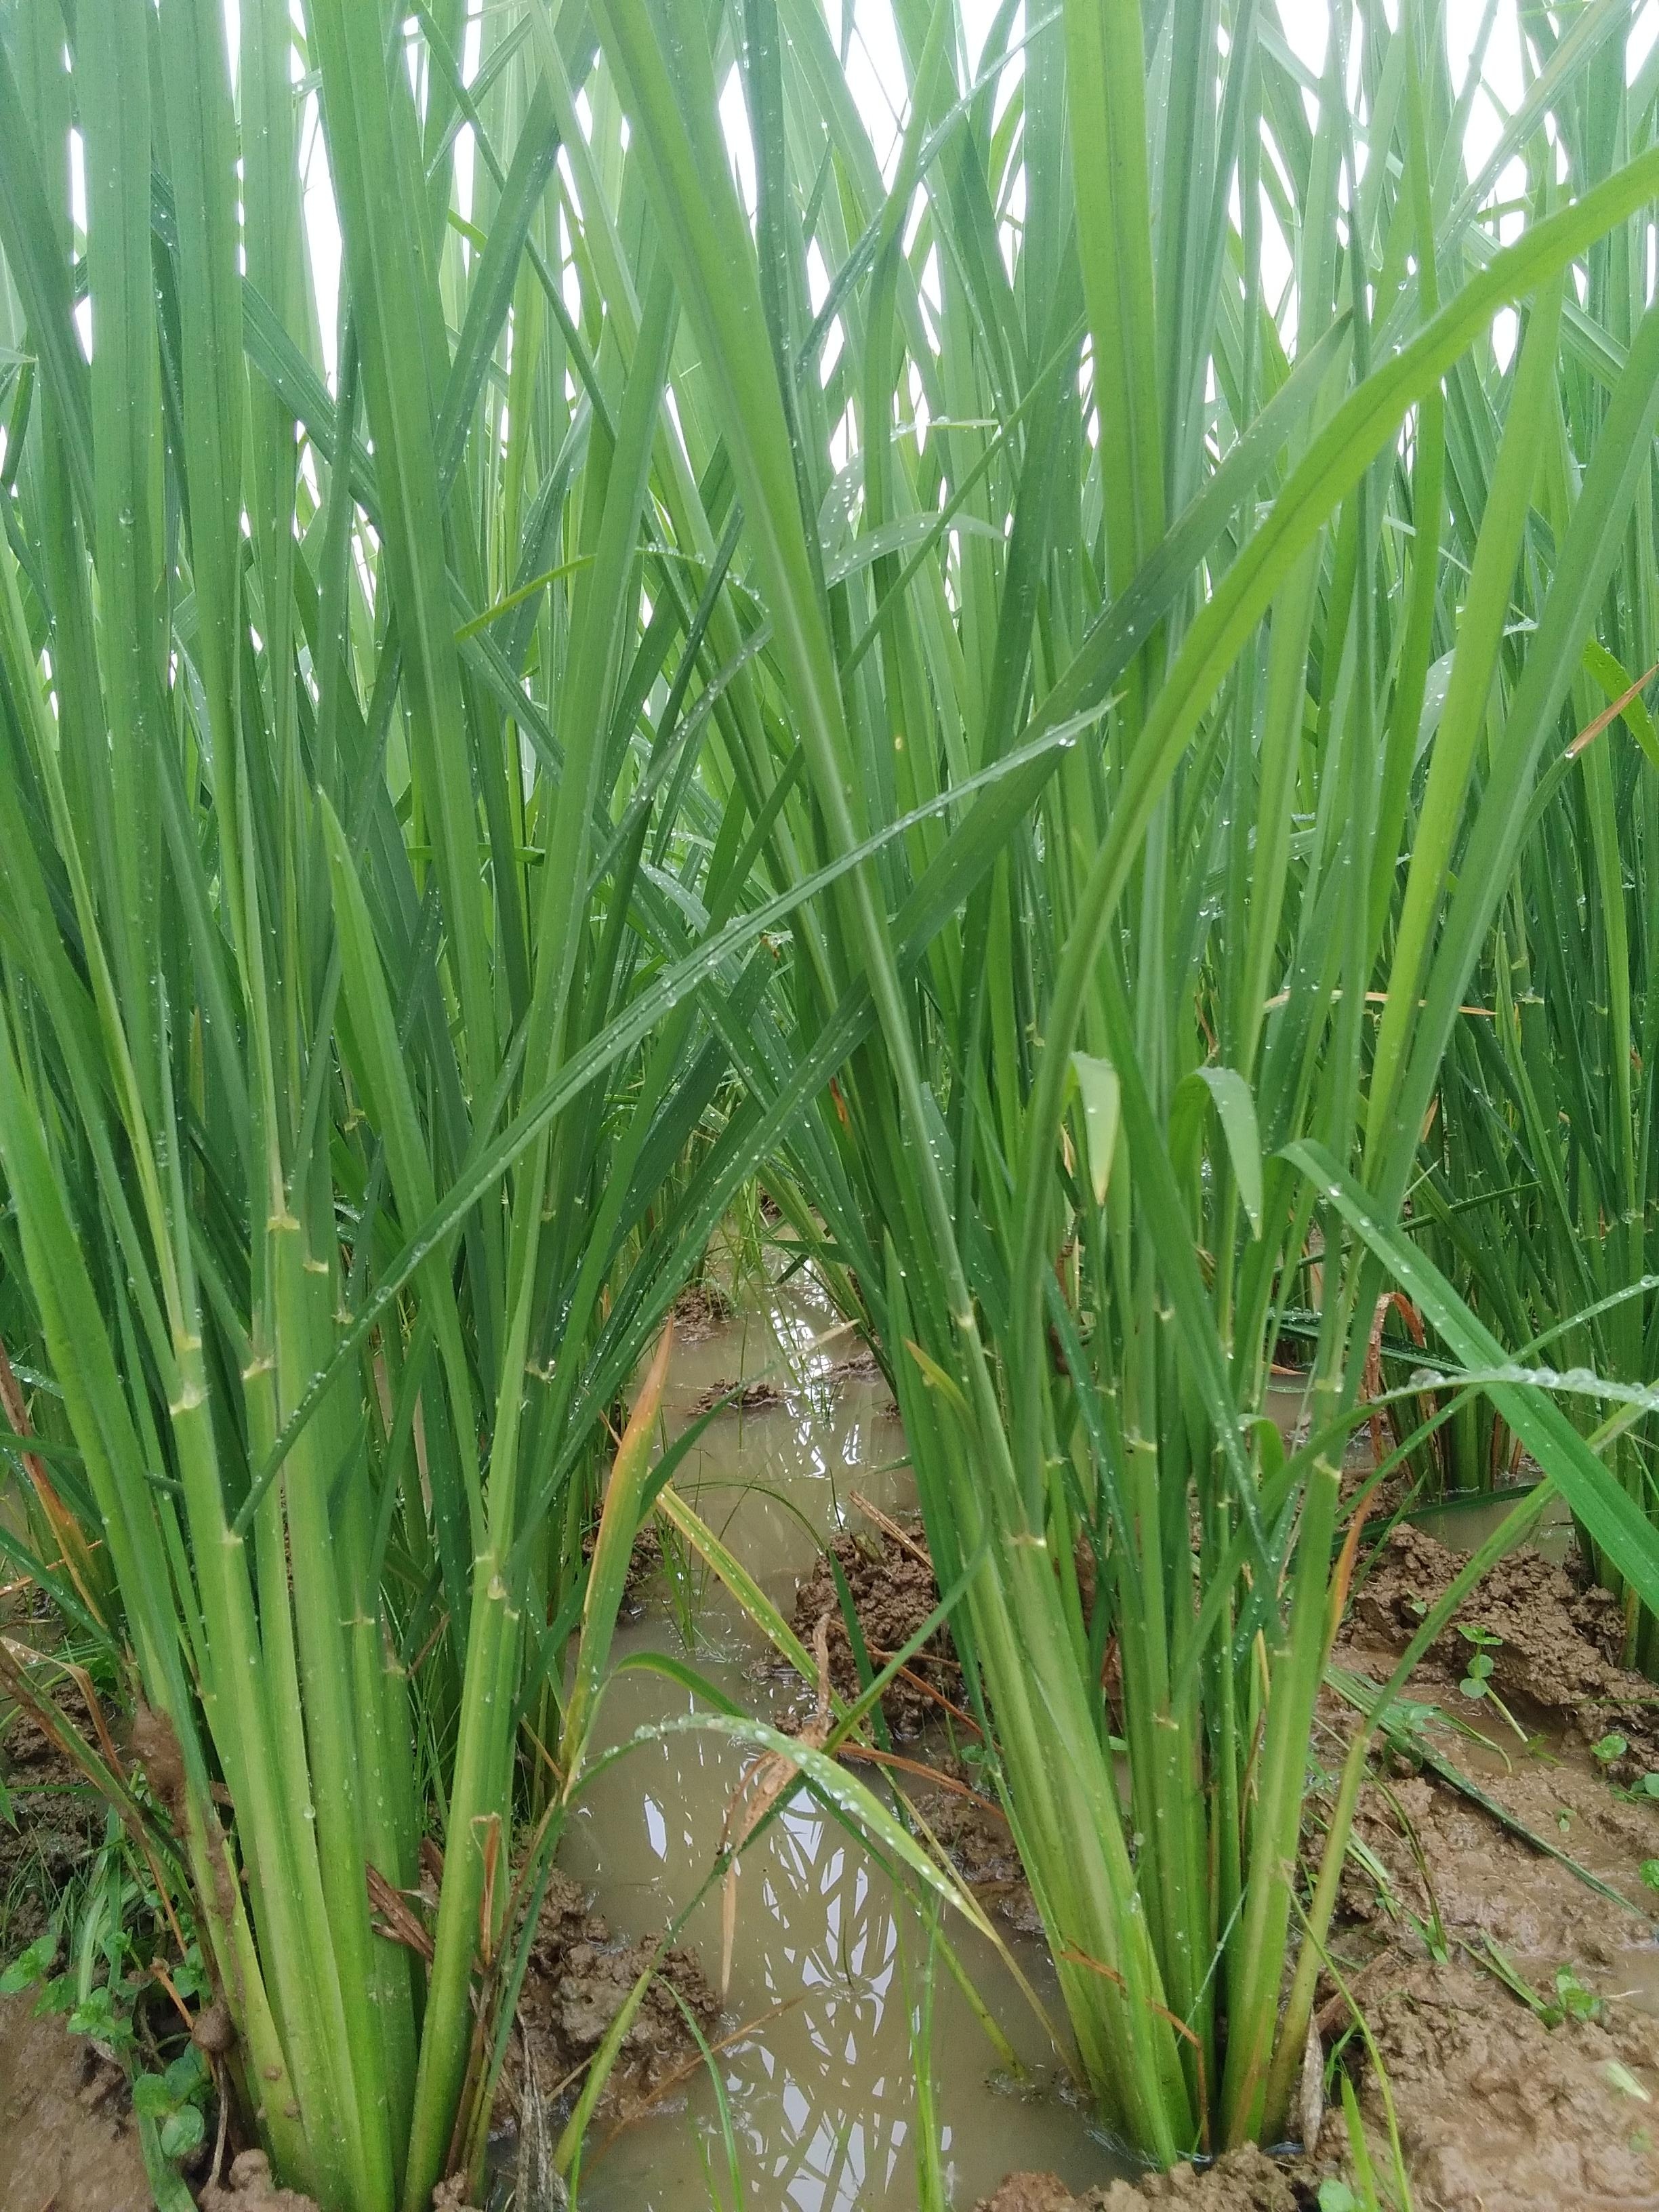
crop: rice
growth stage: vegetative
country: Nigeria
